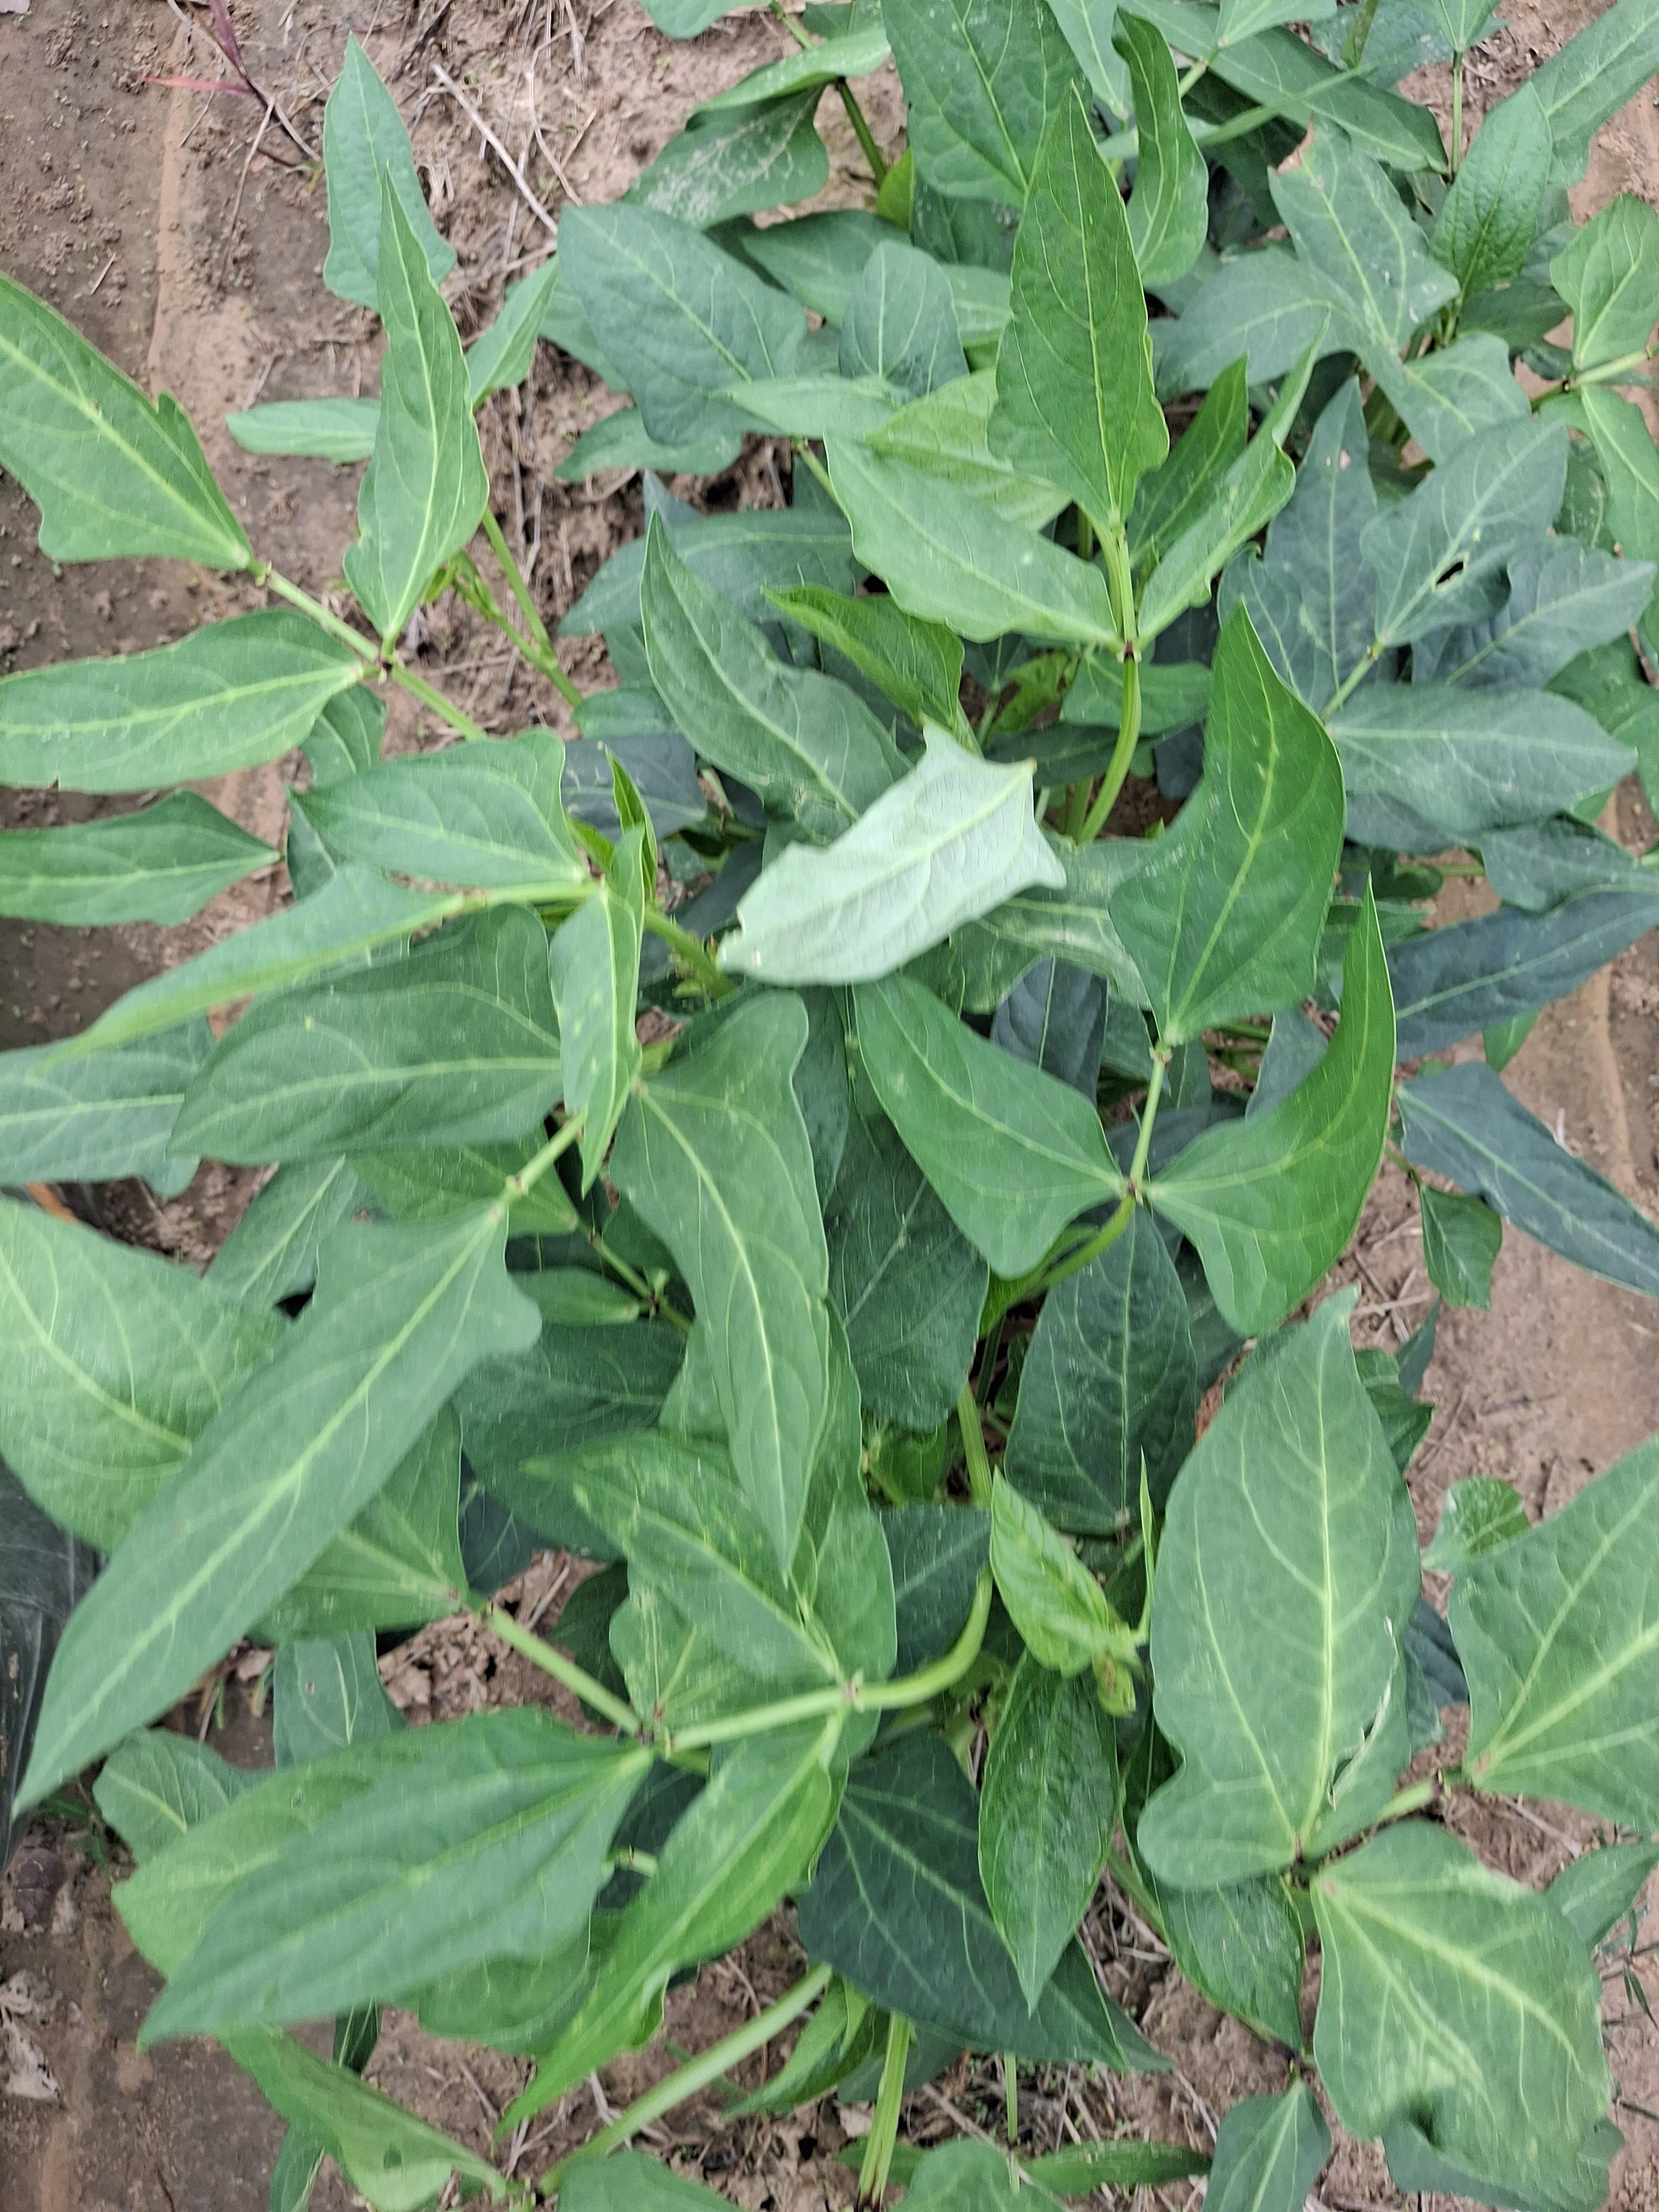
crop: cowpea
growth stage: vegetative
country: Nigeria
